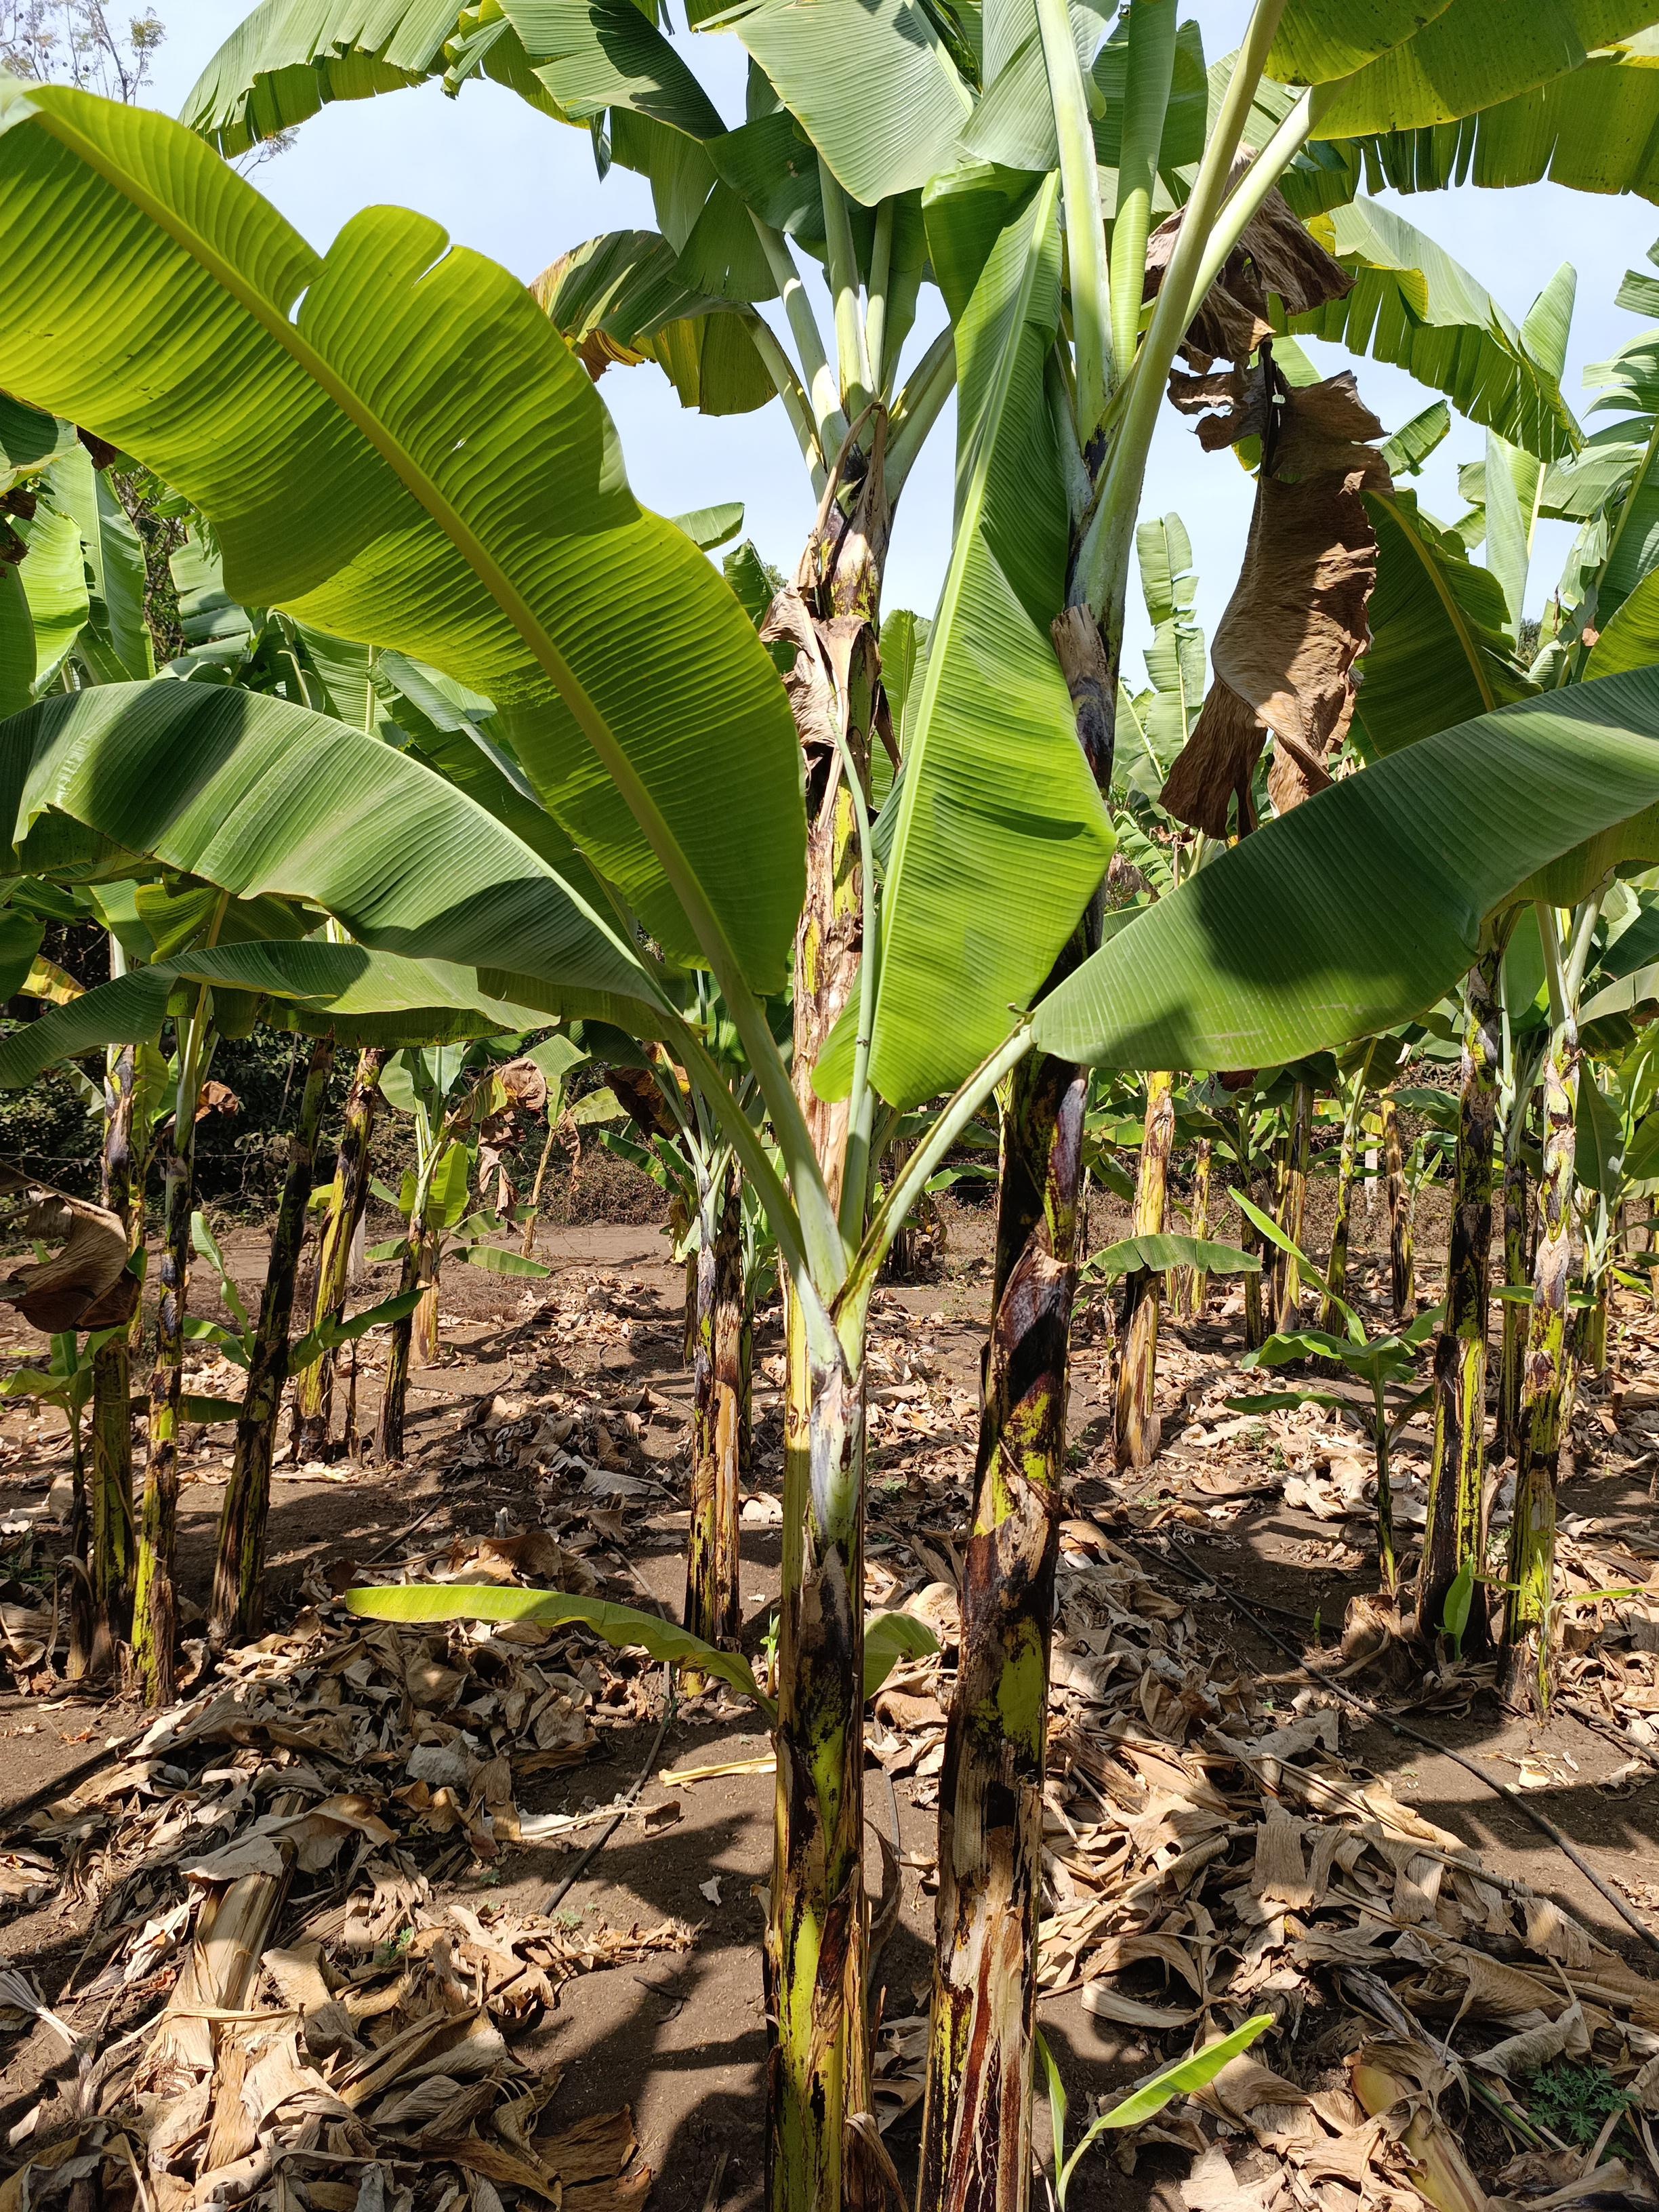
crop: banana
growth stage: vegetative
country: Tanzania
